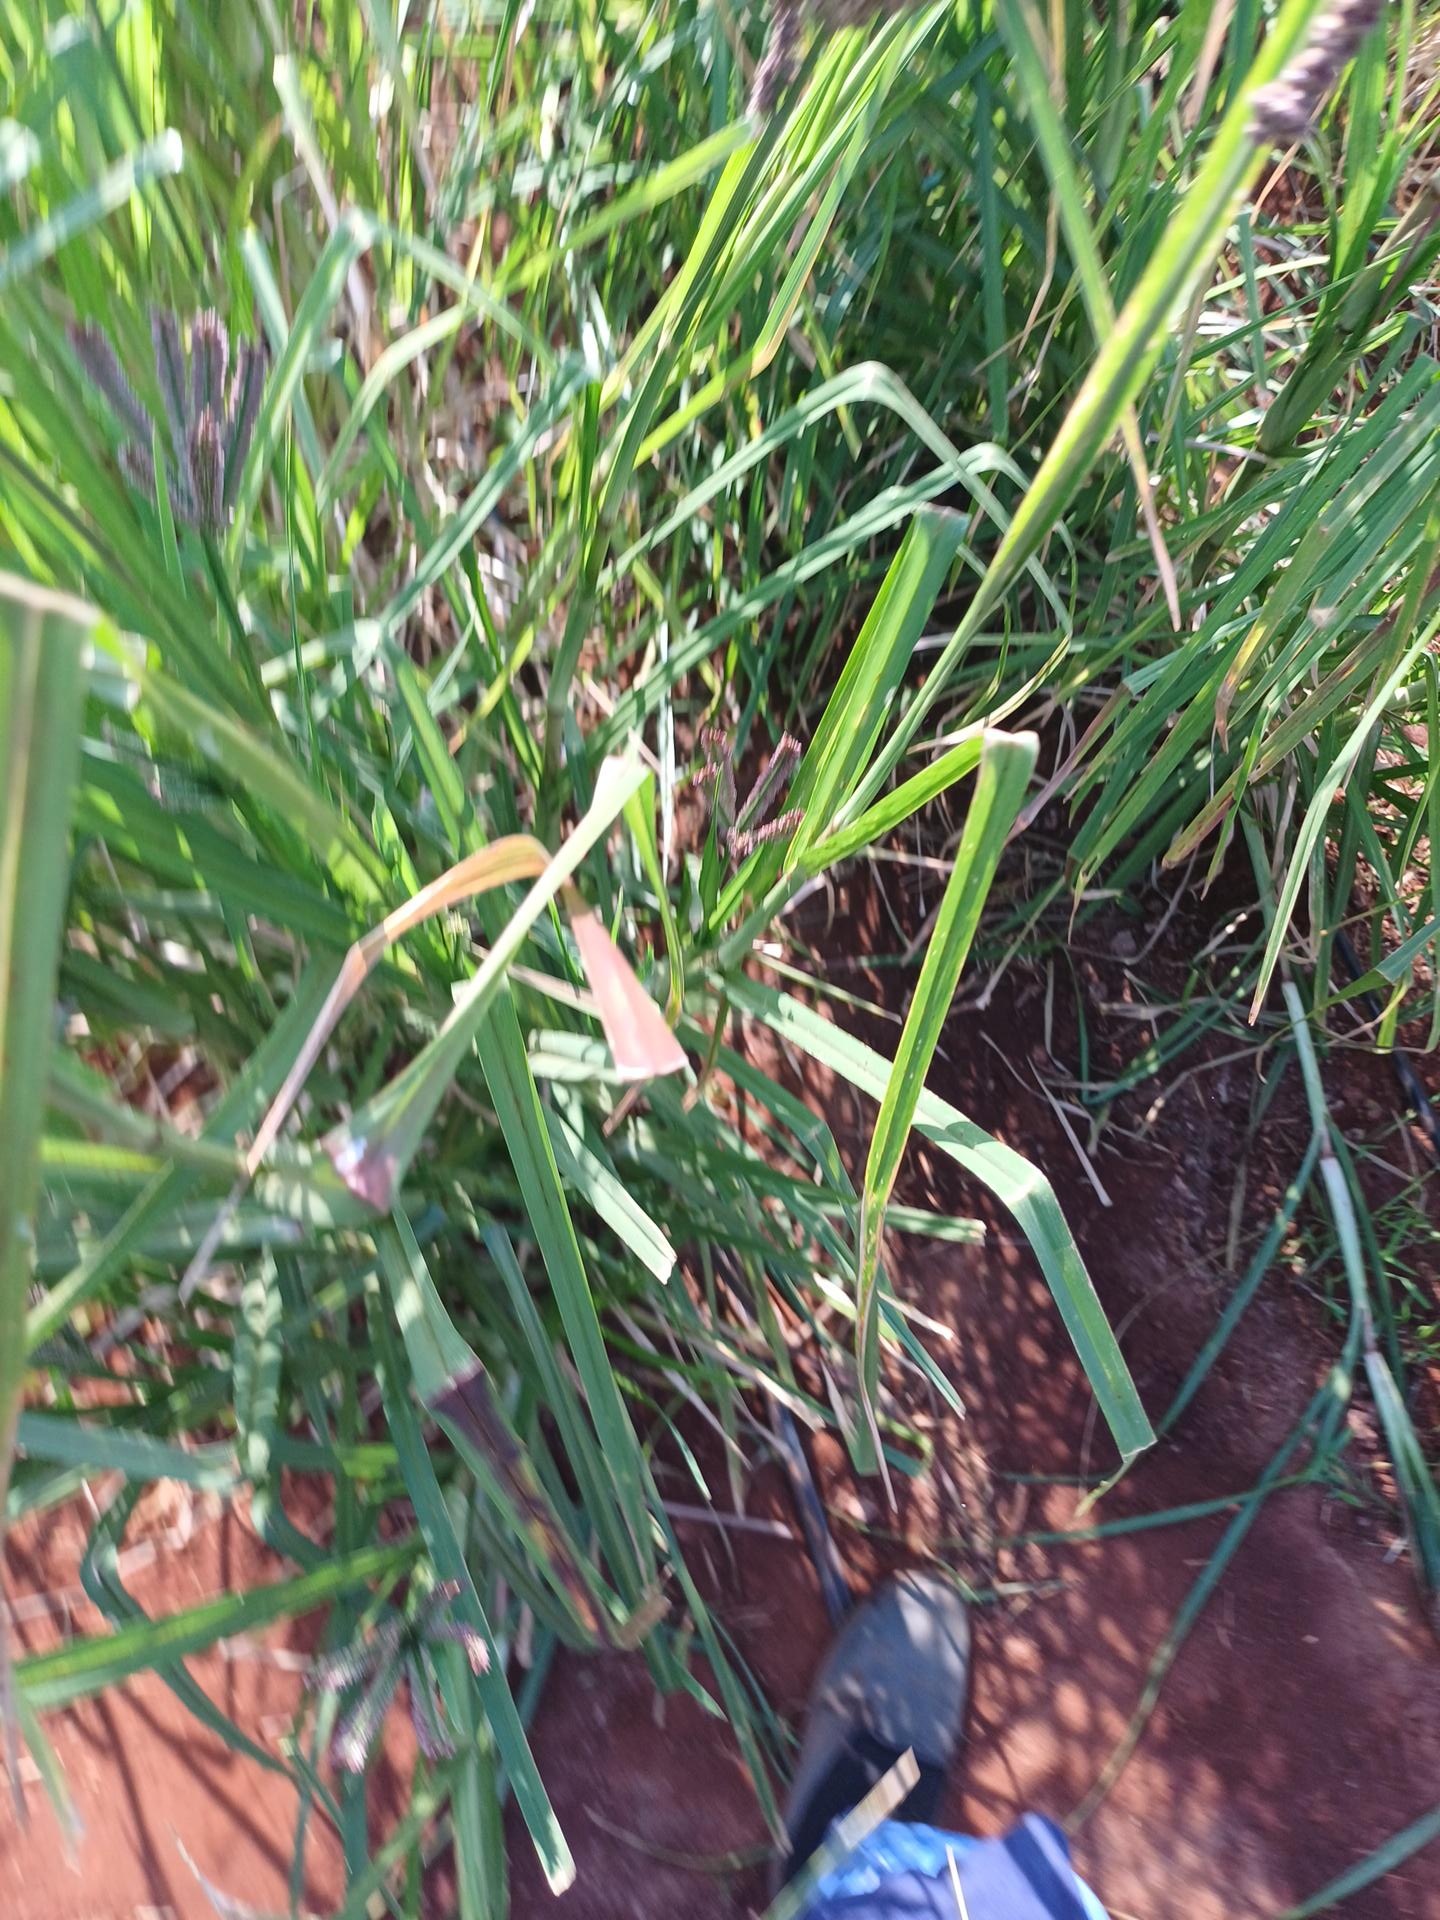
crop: finger millet
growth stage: filling grain
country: Kenya
